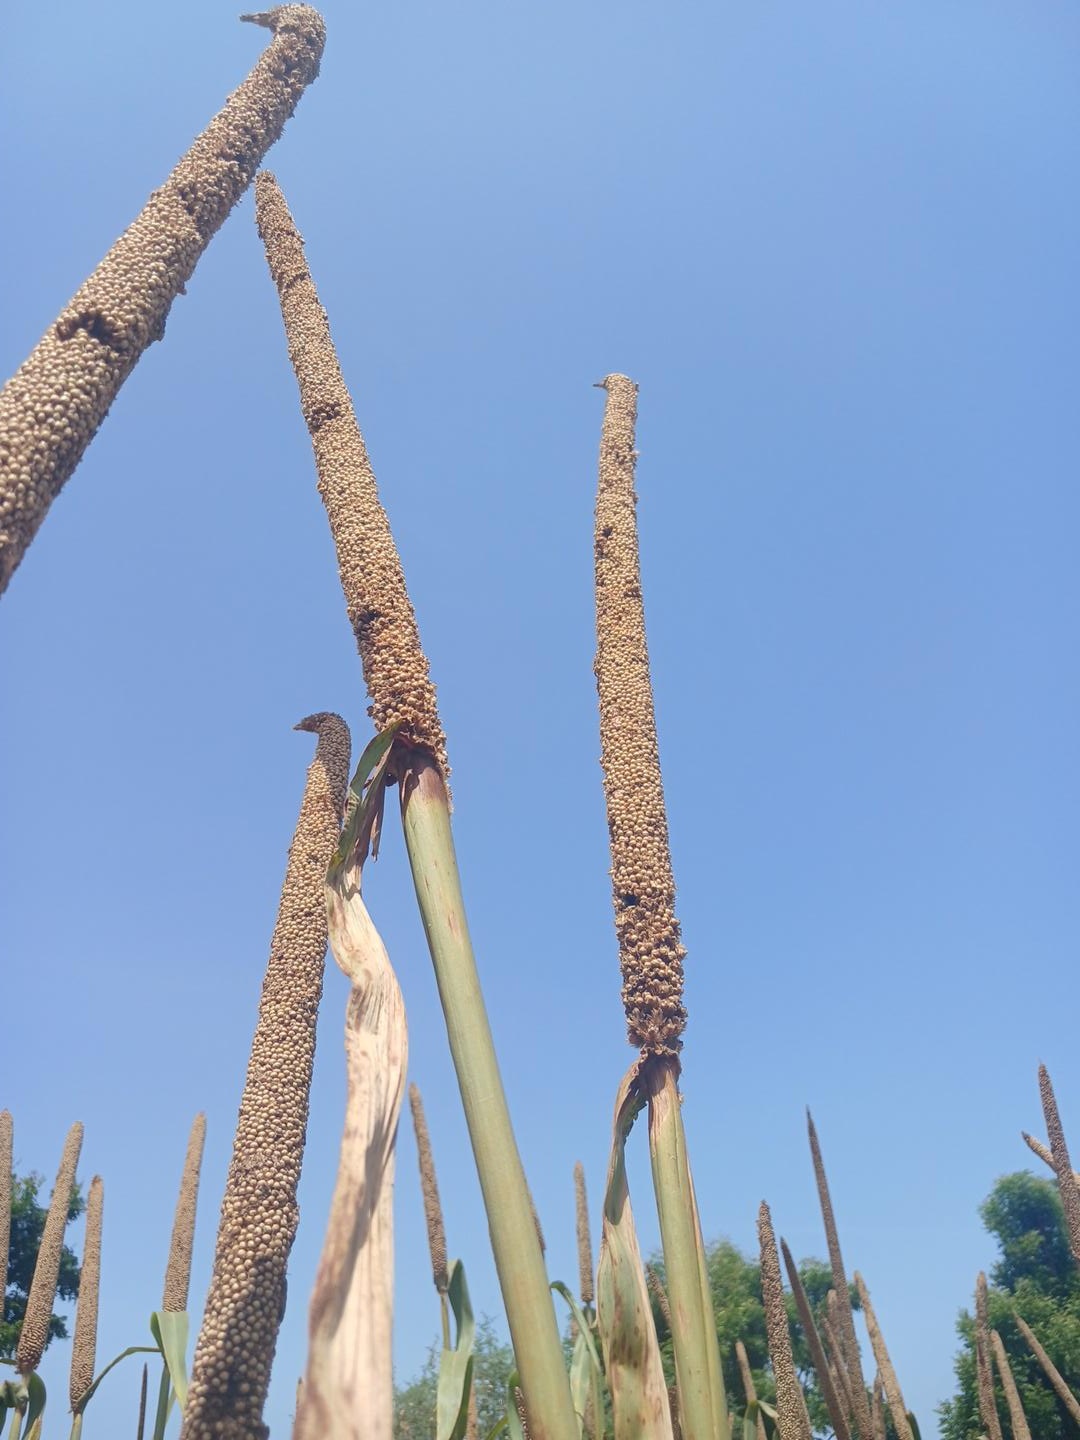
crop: pearl millet
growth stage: maturity
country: Senegal
